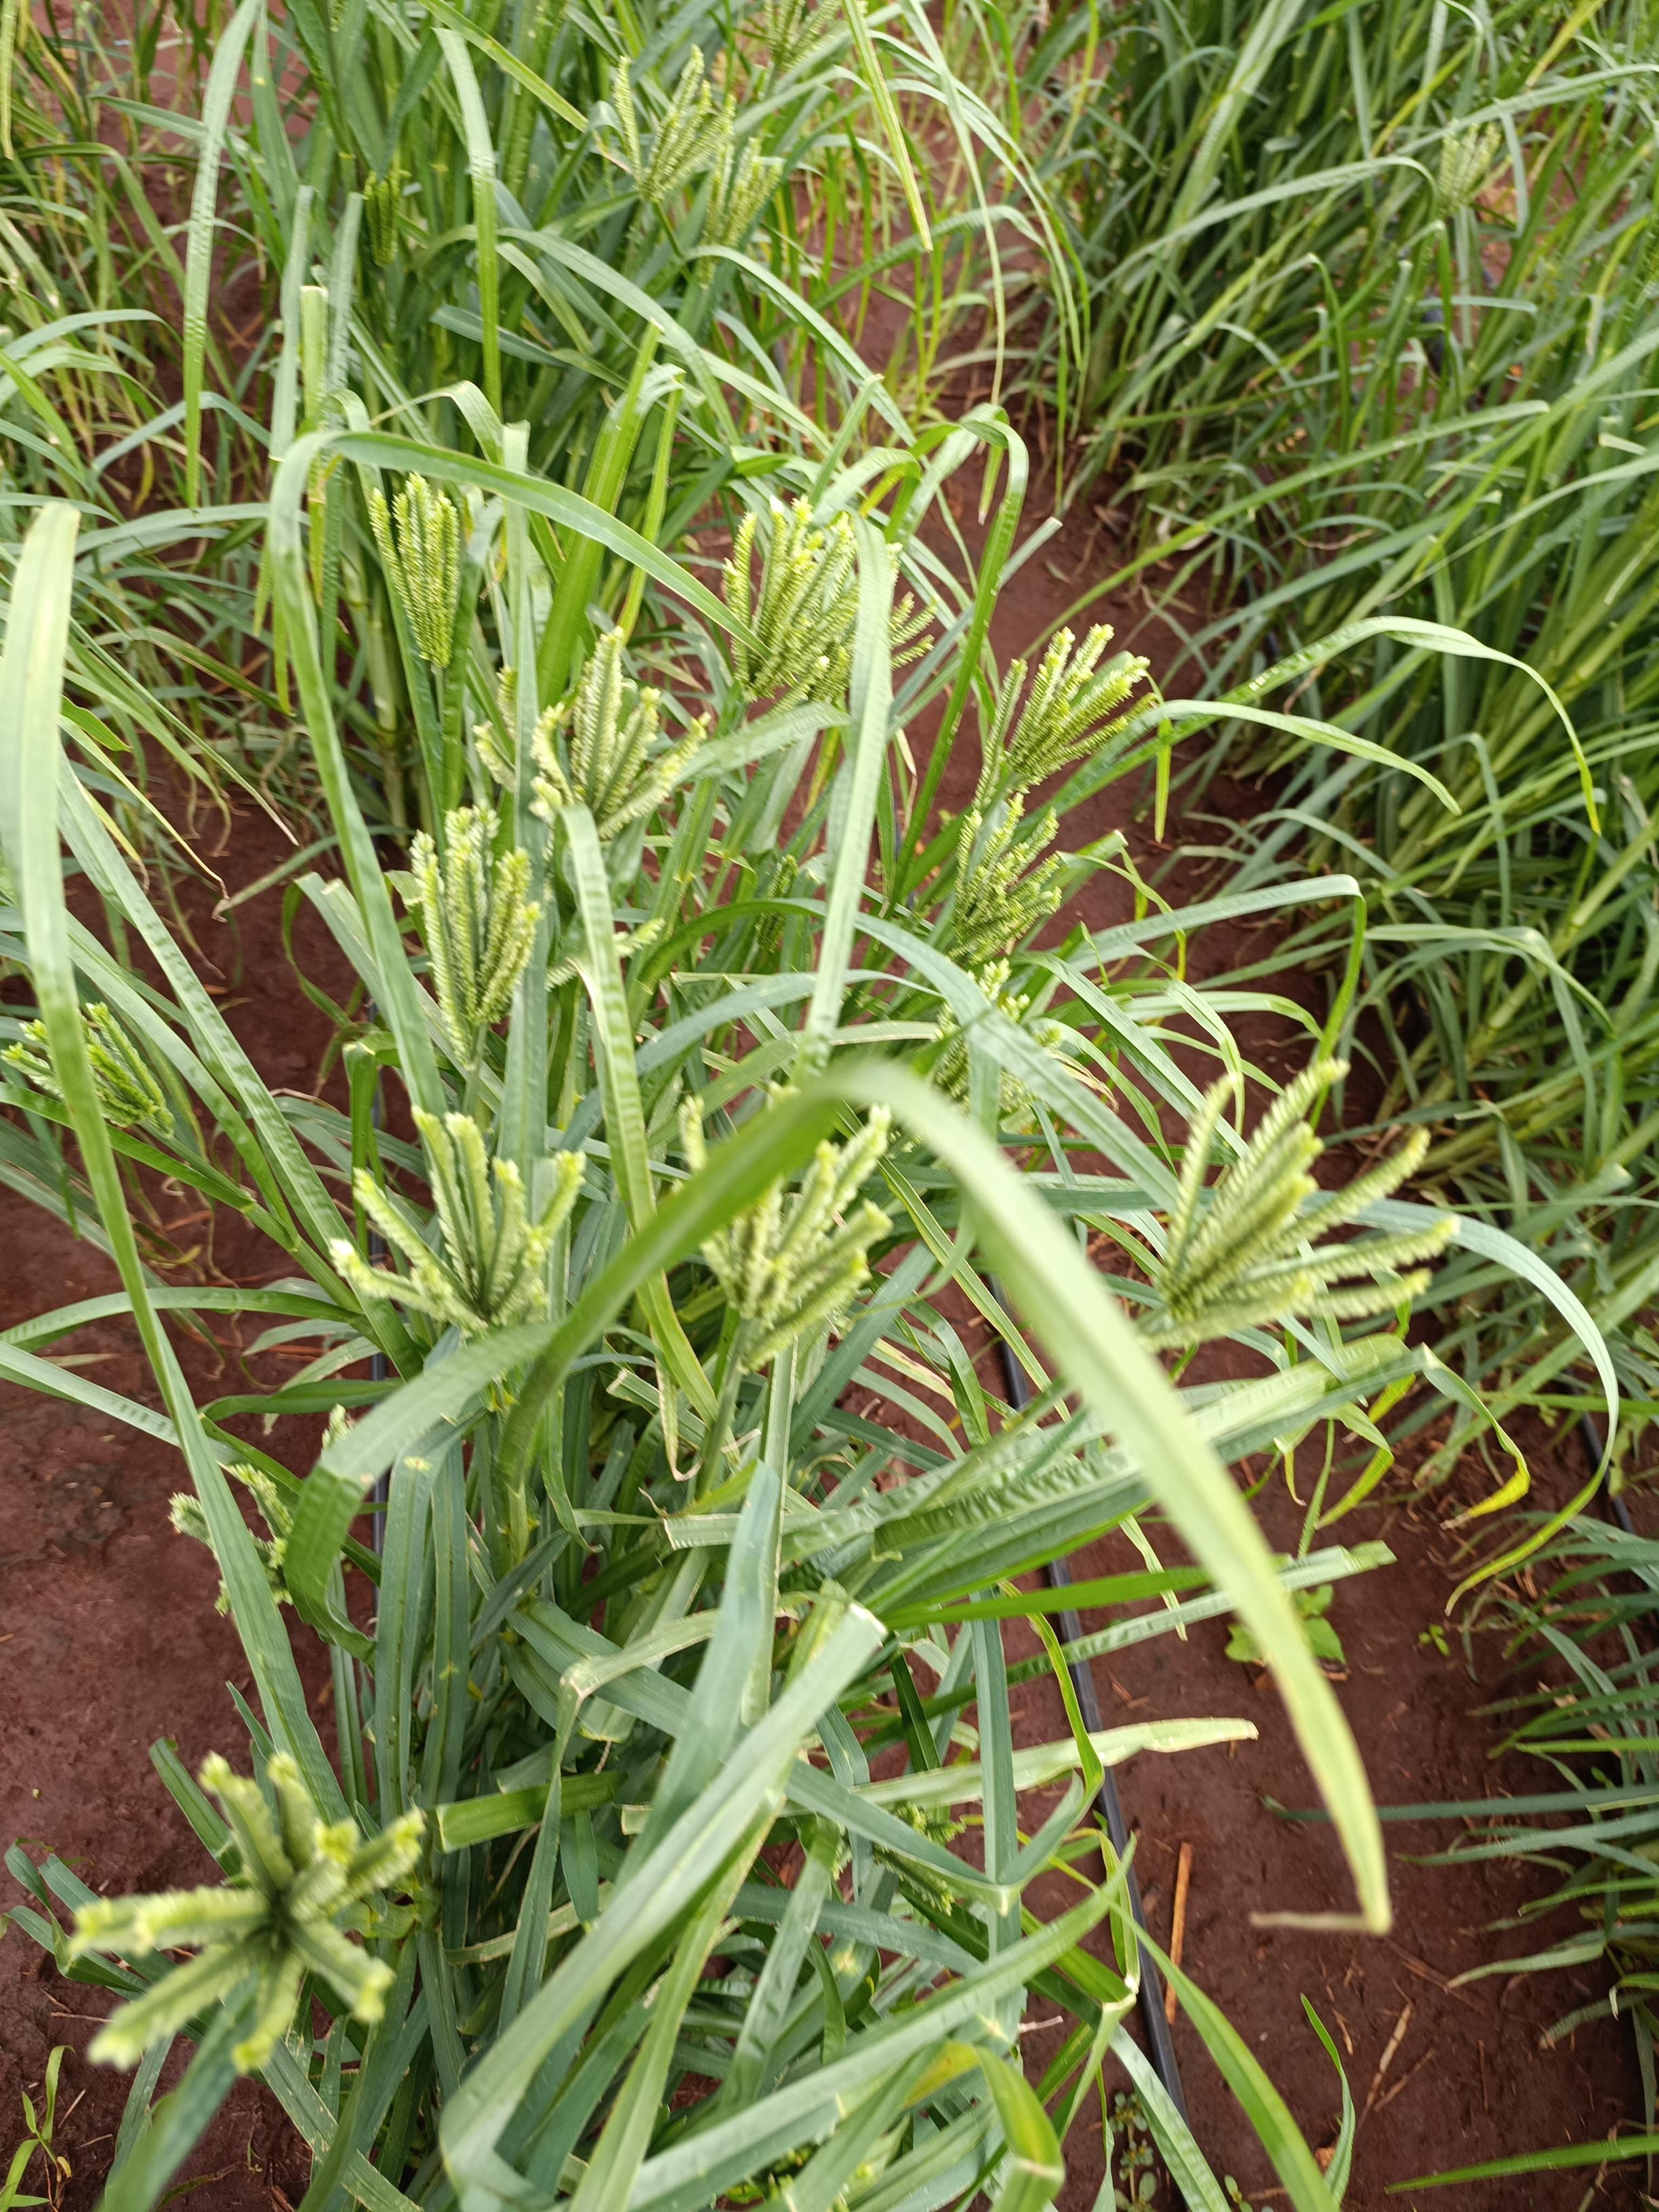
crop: finger millet
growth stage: flowering
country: Kenya
